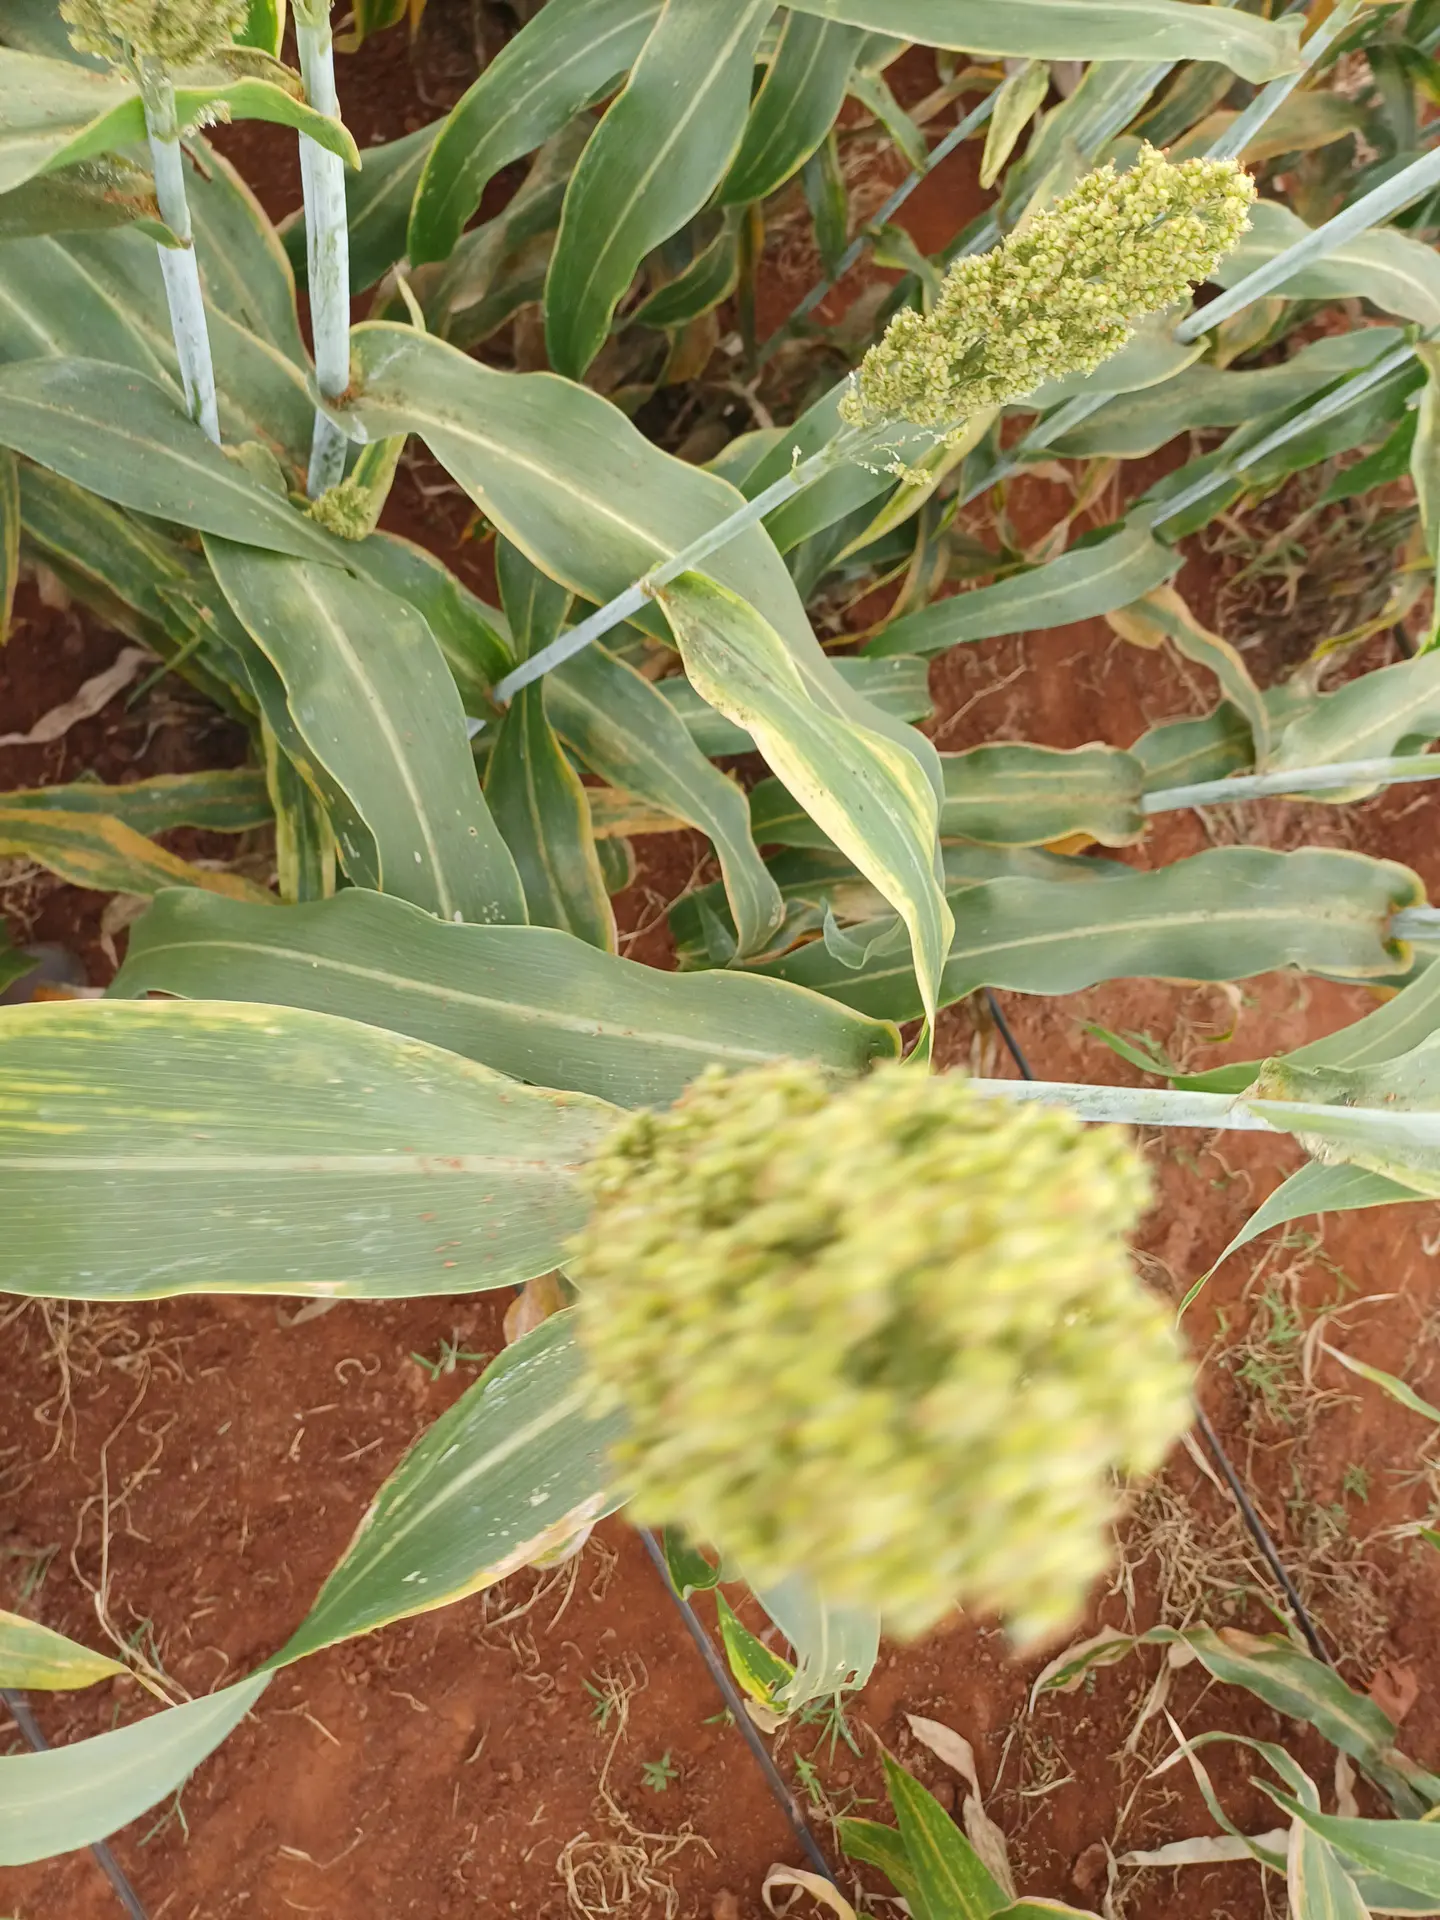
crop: sorghum
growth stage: filling grain
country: Kenya
